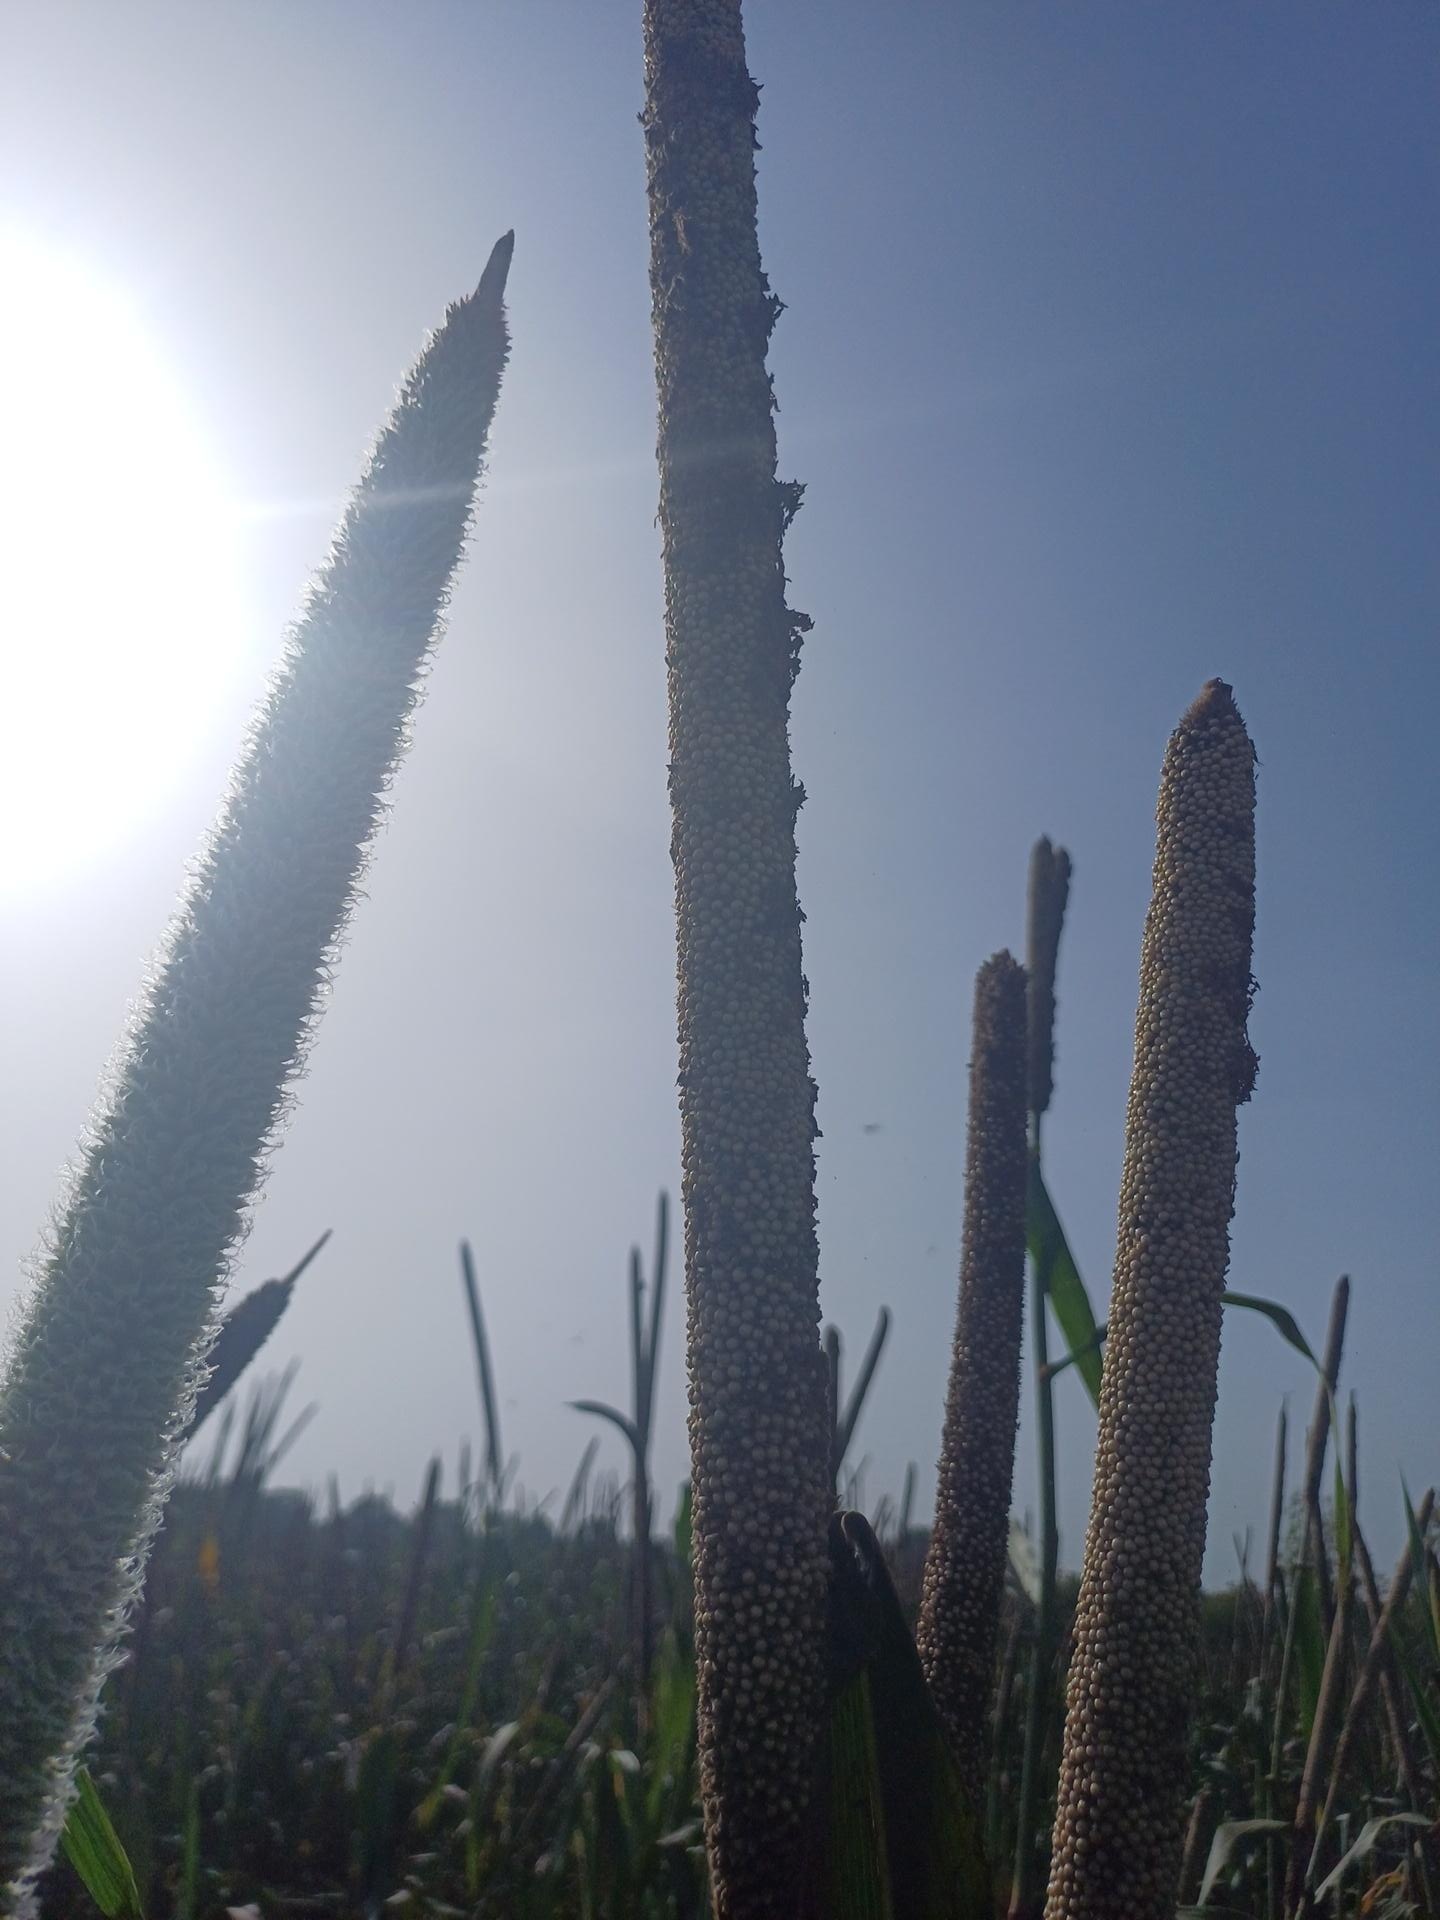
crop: pearl millet
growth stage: filling grain
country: Senegal
